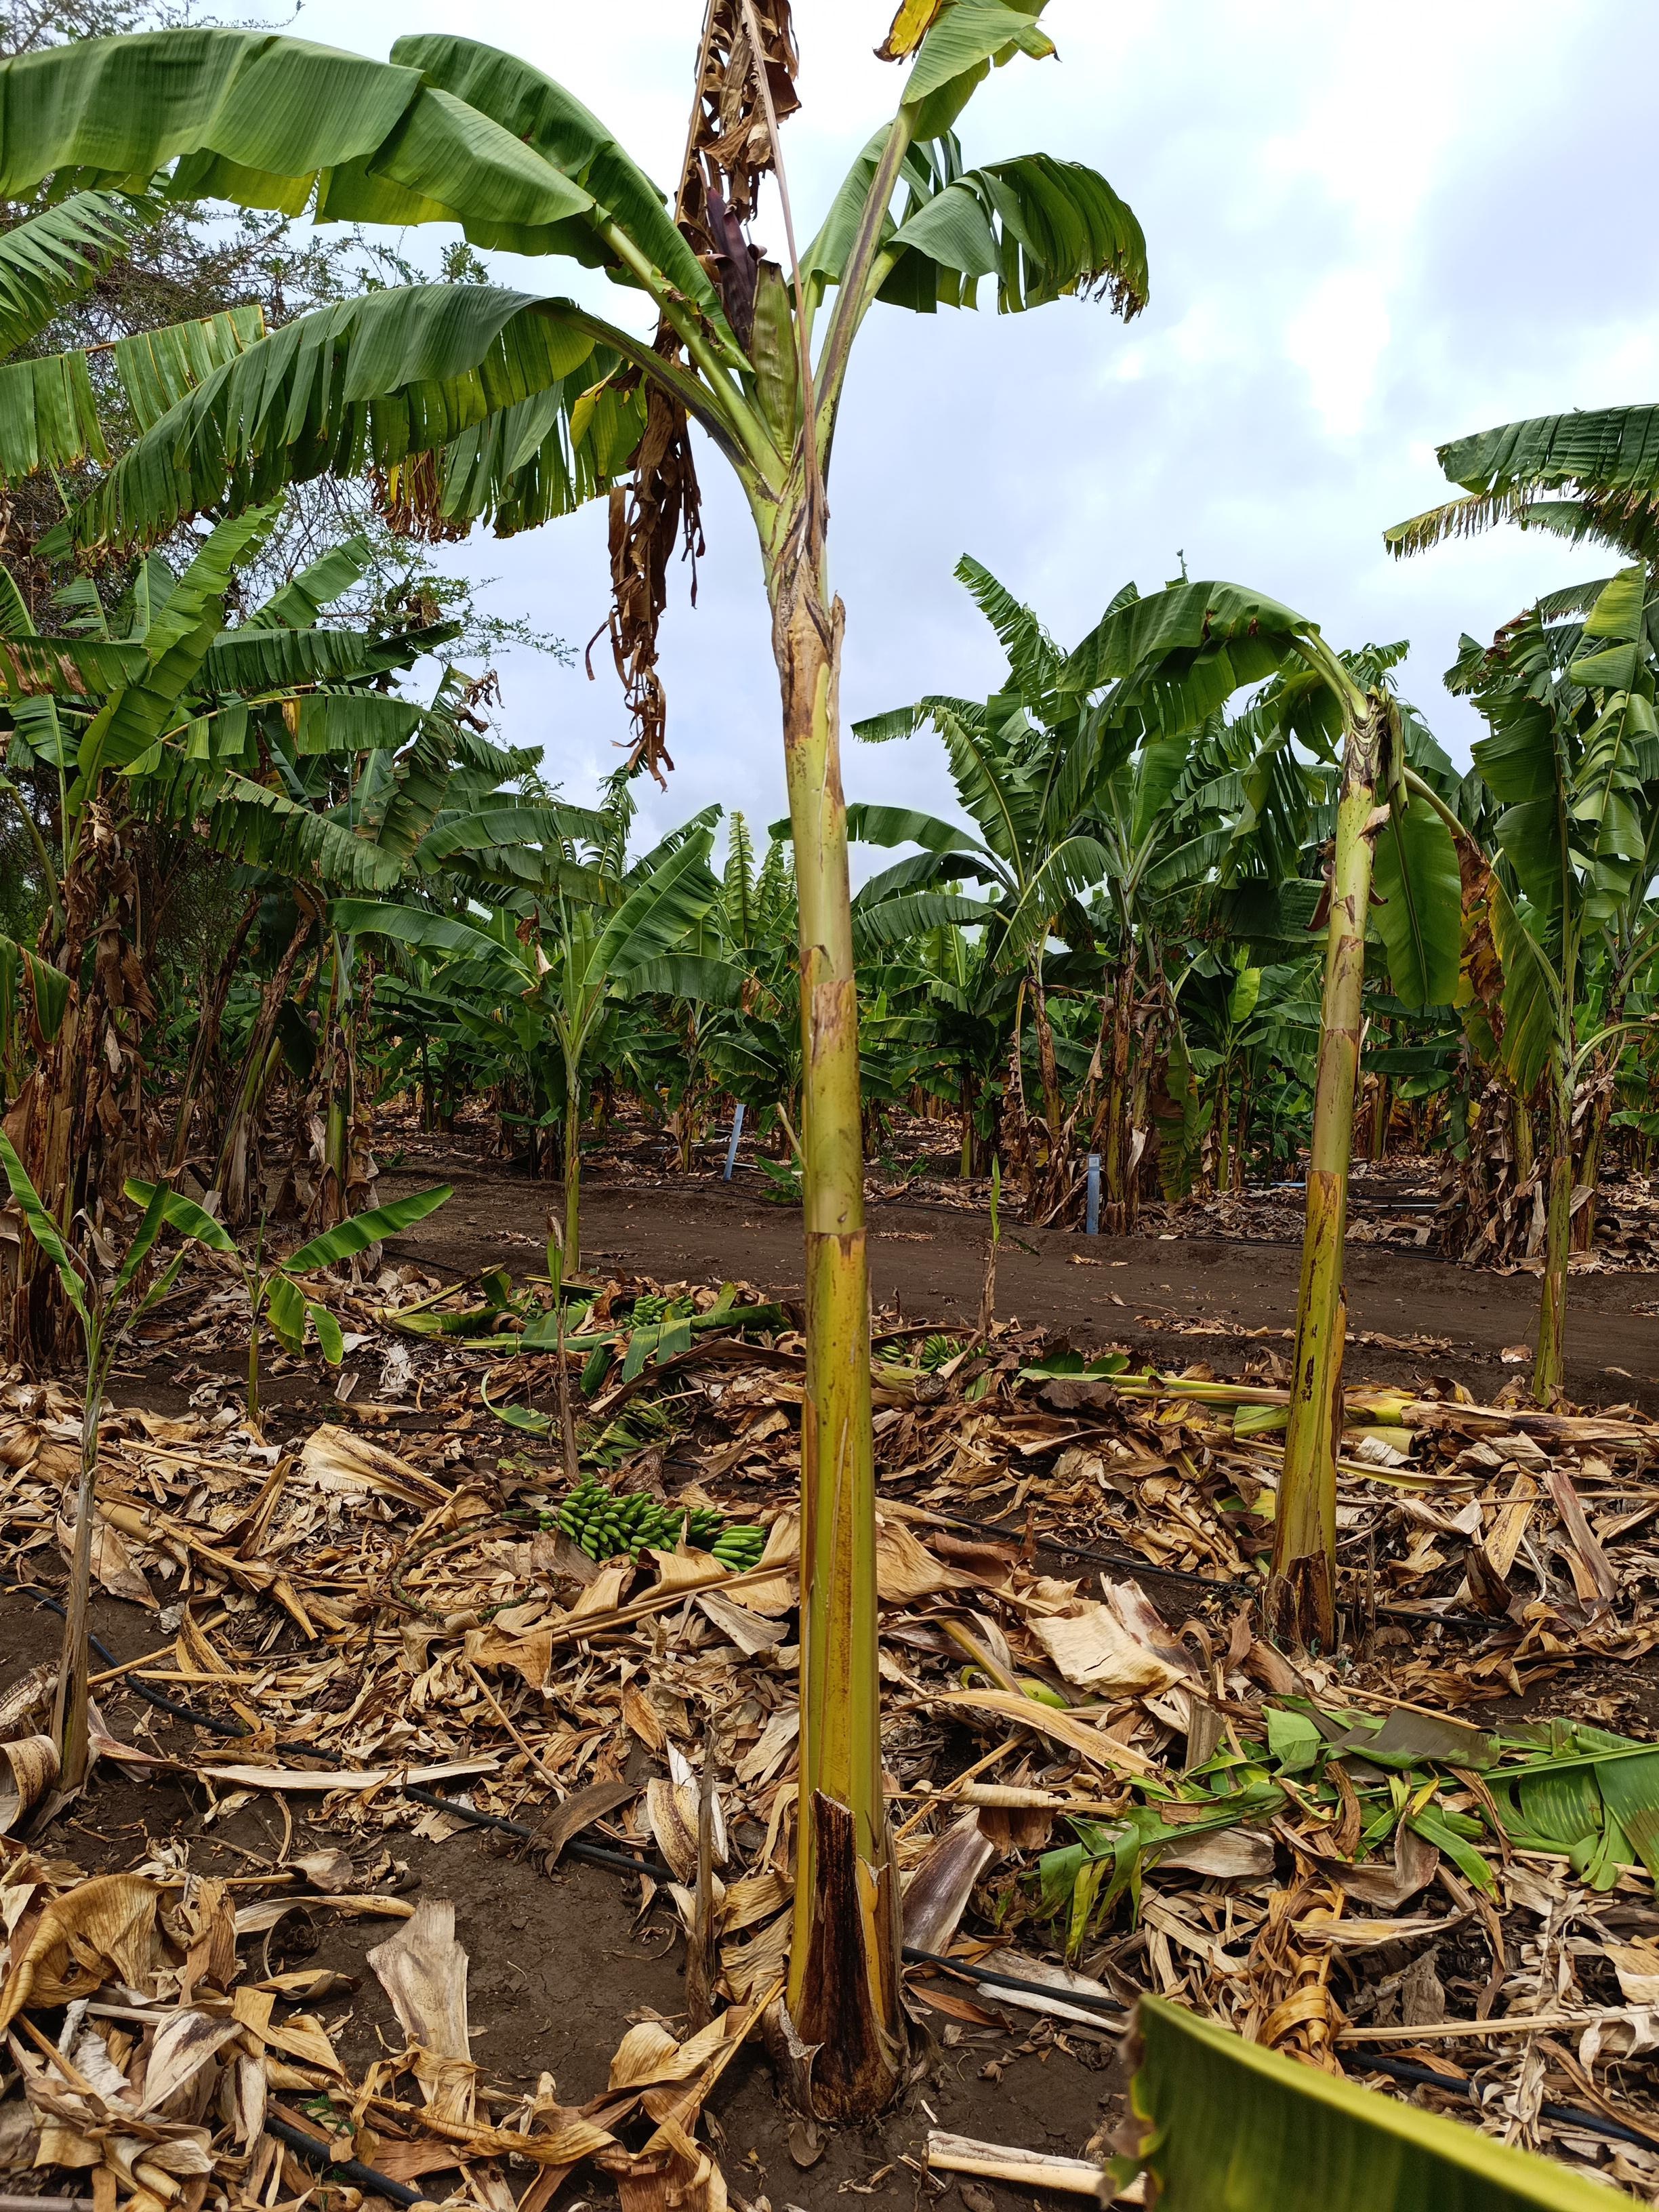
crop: banana
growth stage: vegetative
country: Tanzania
